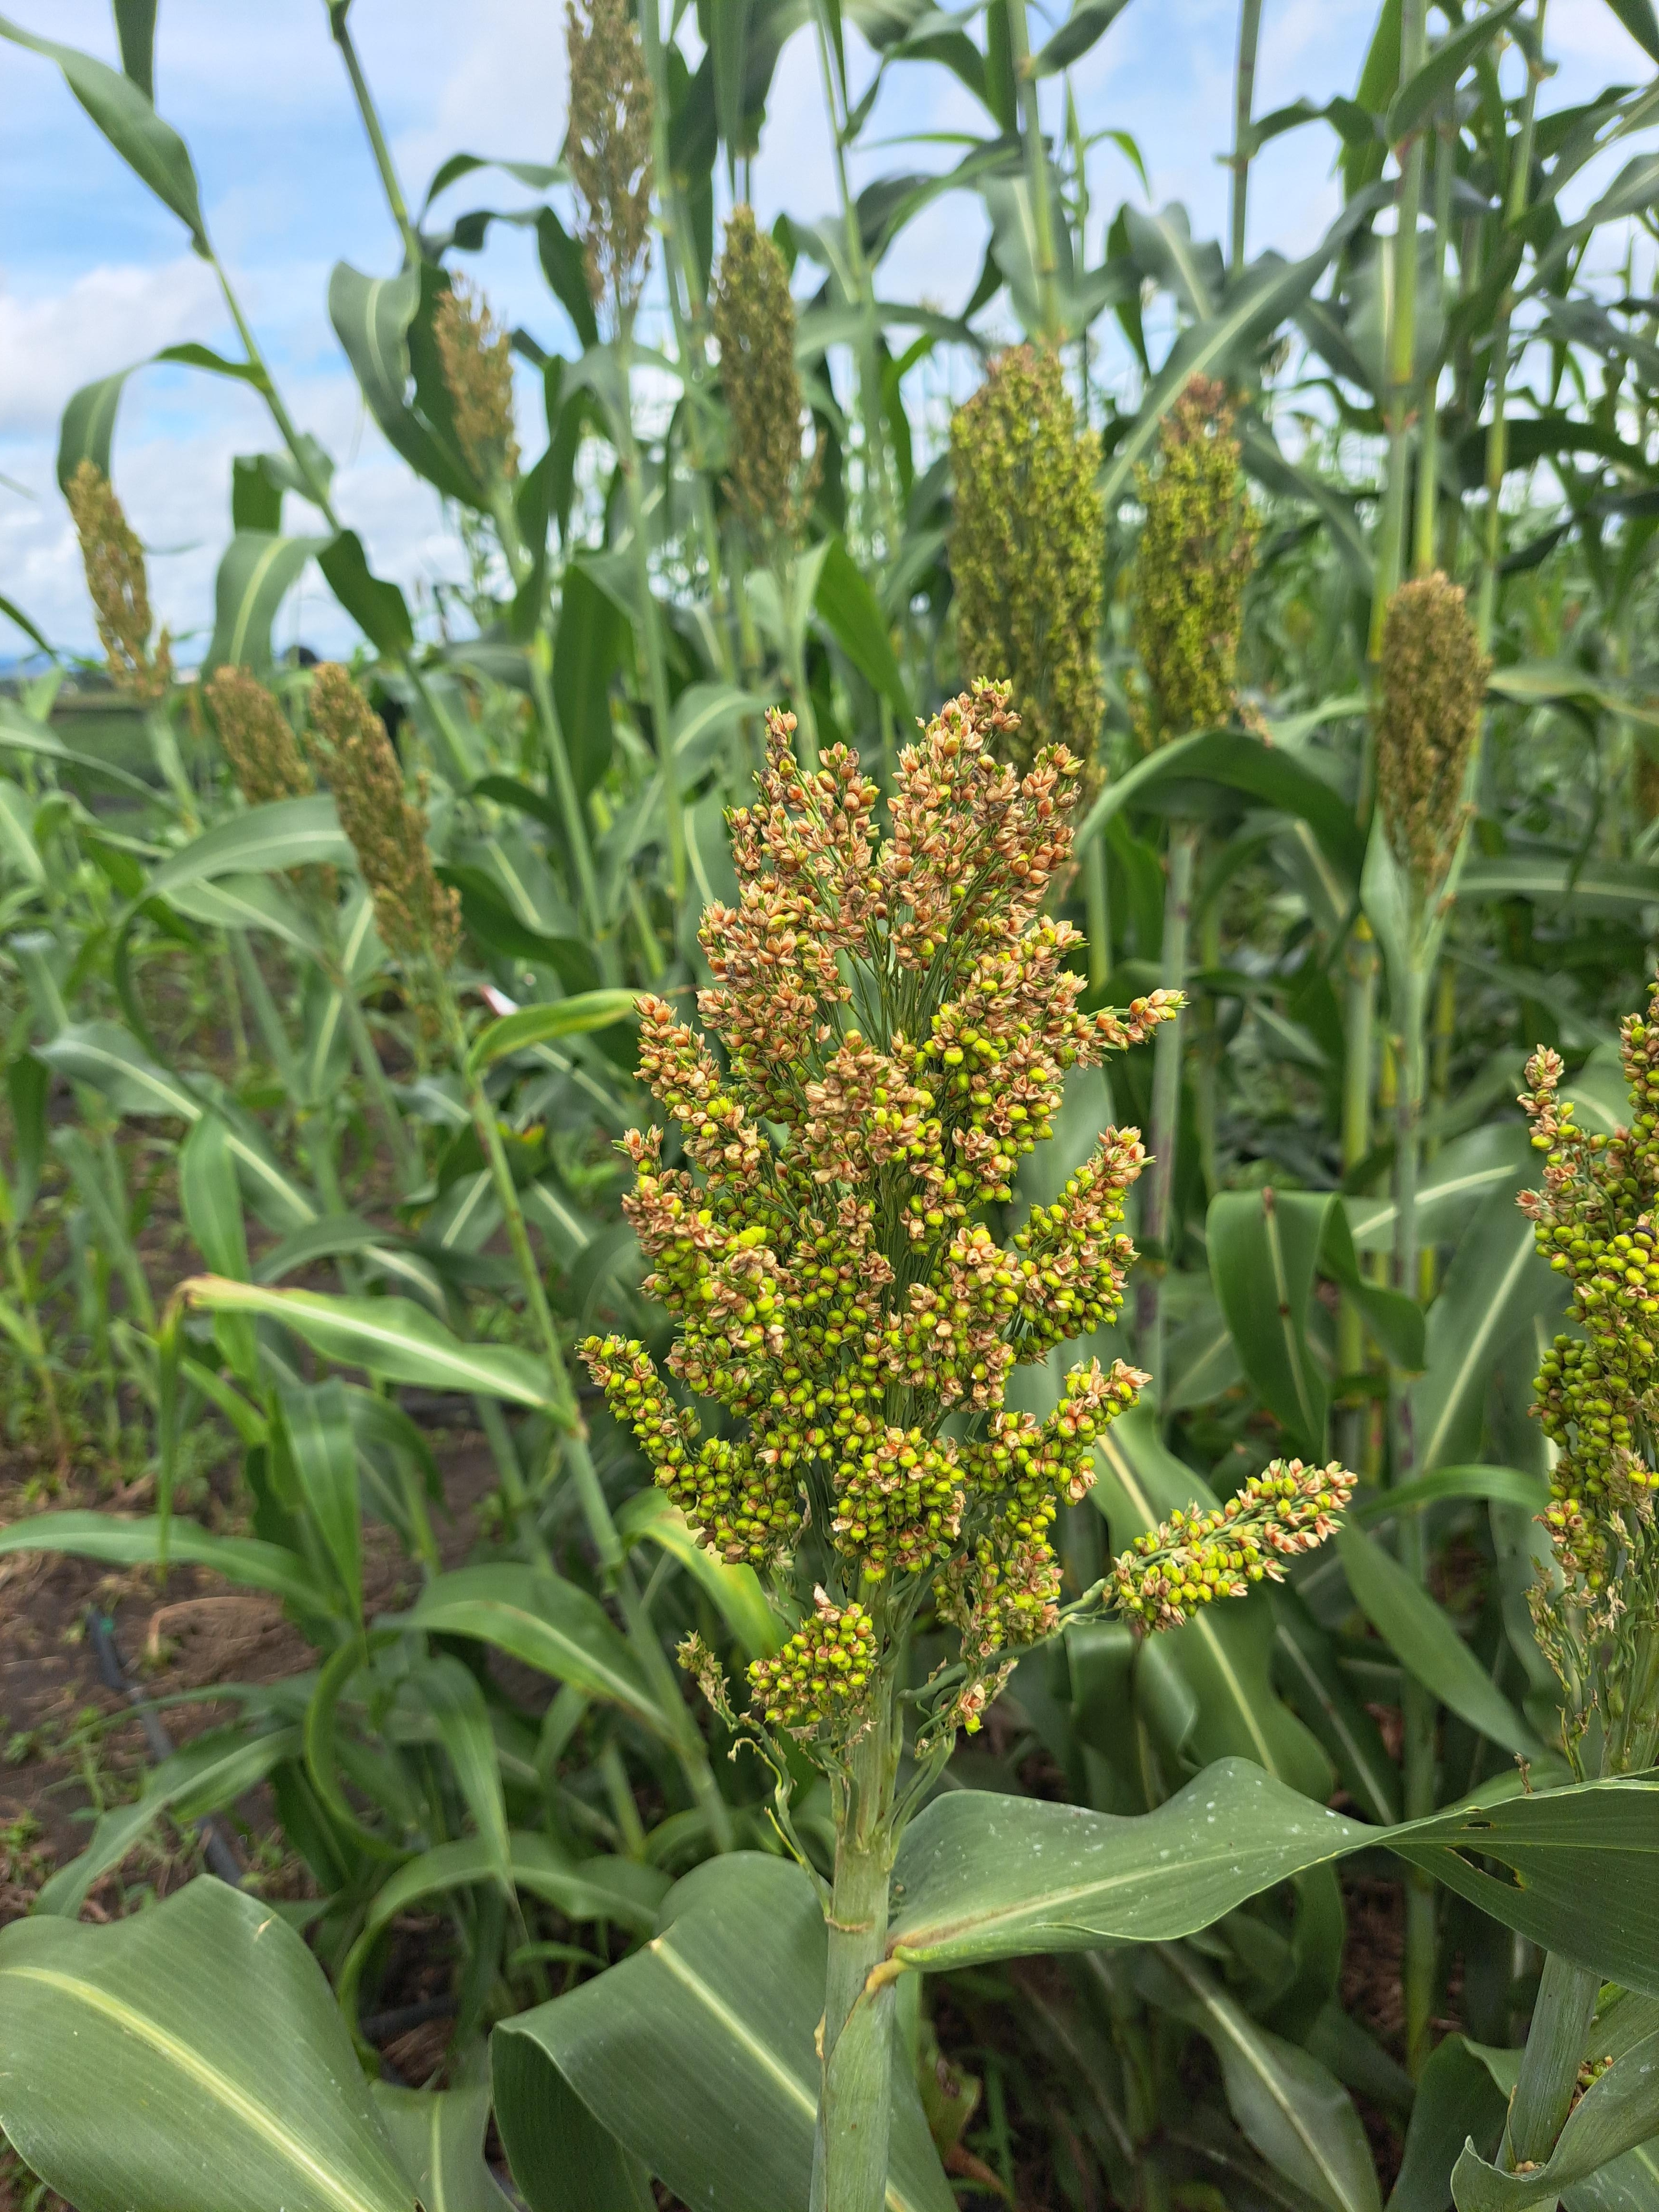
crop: sorghum
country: Tanzania
